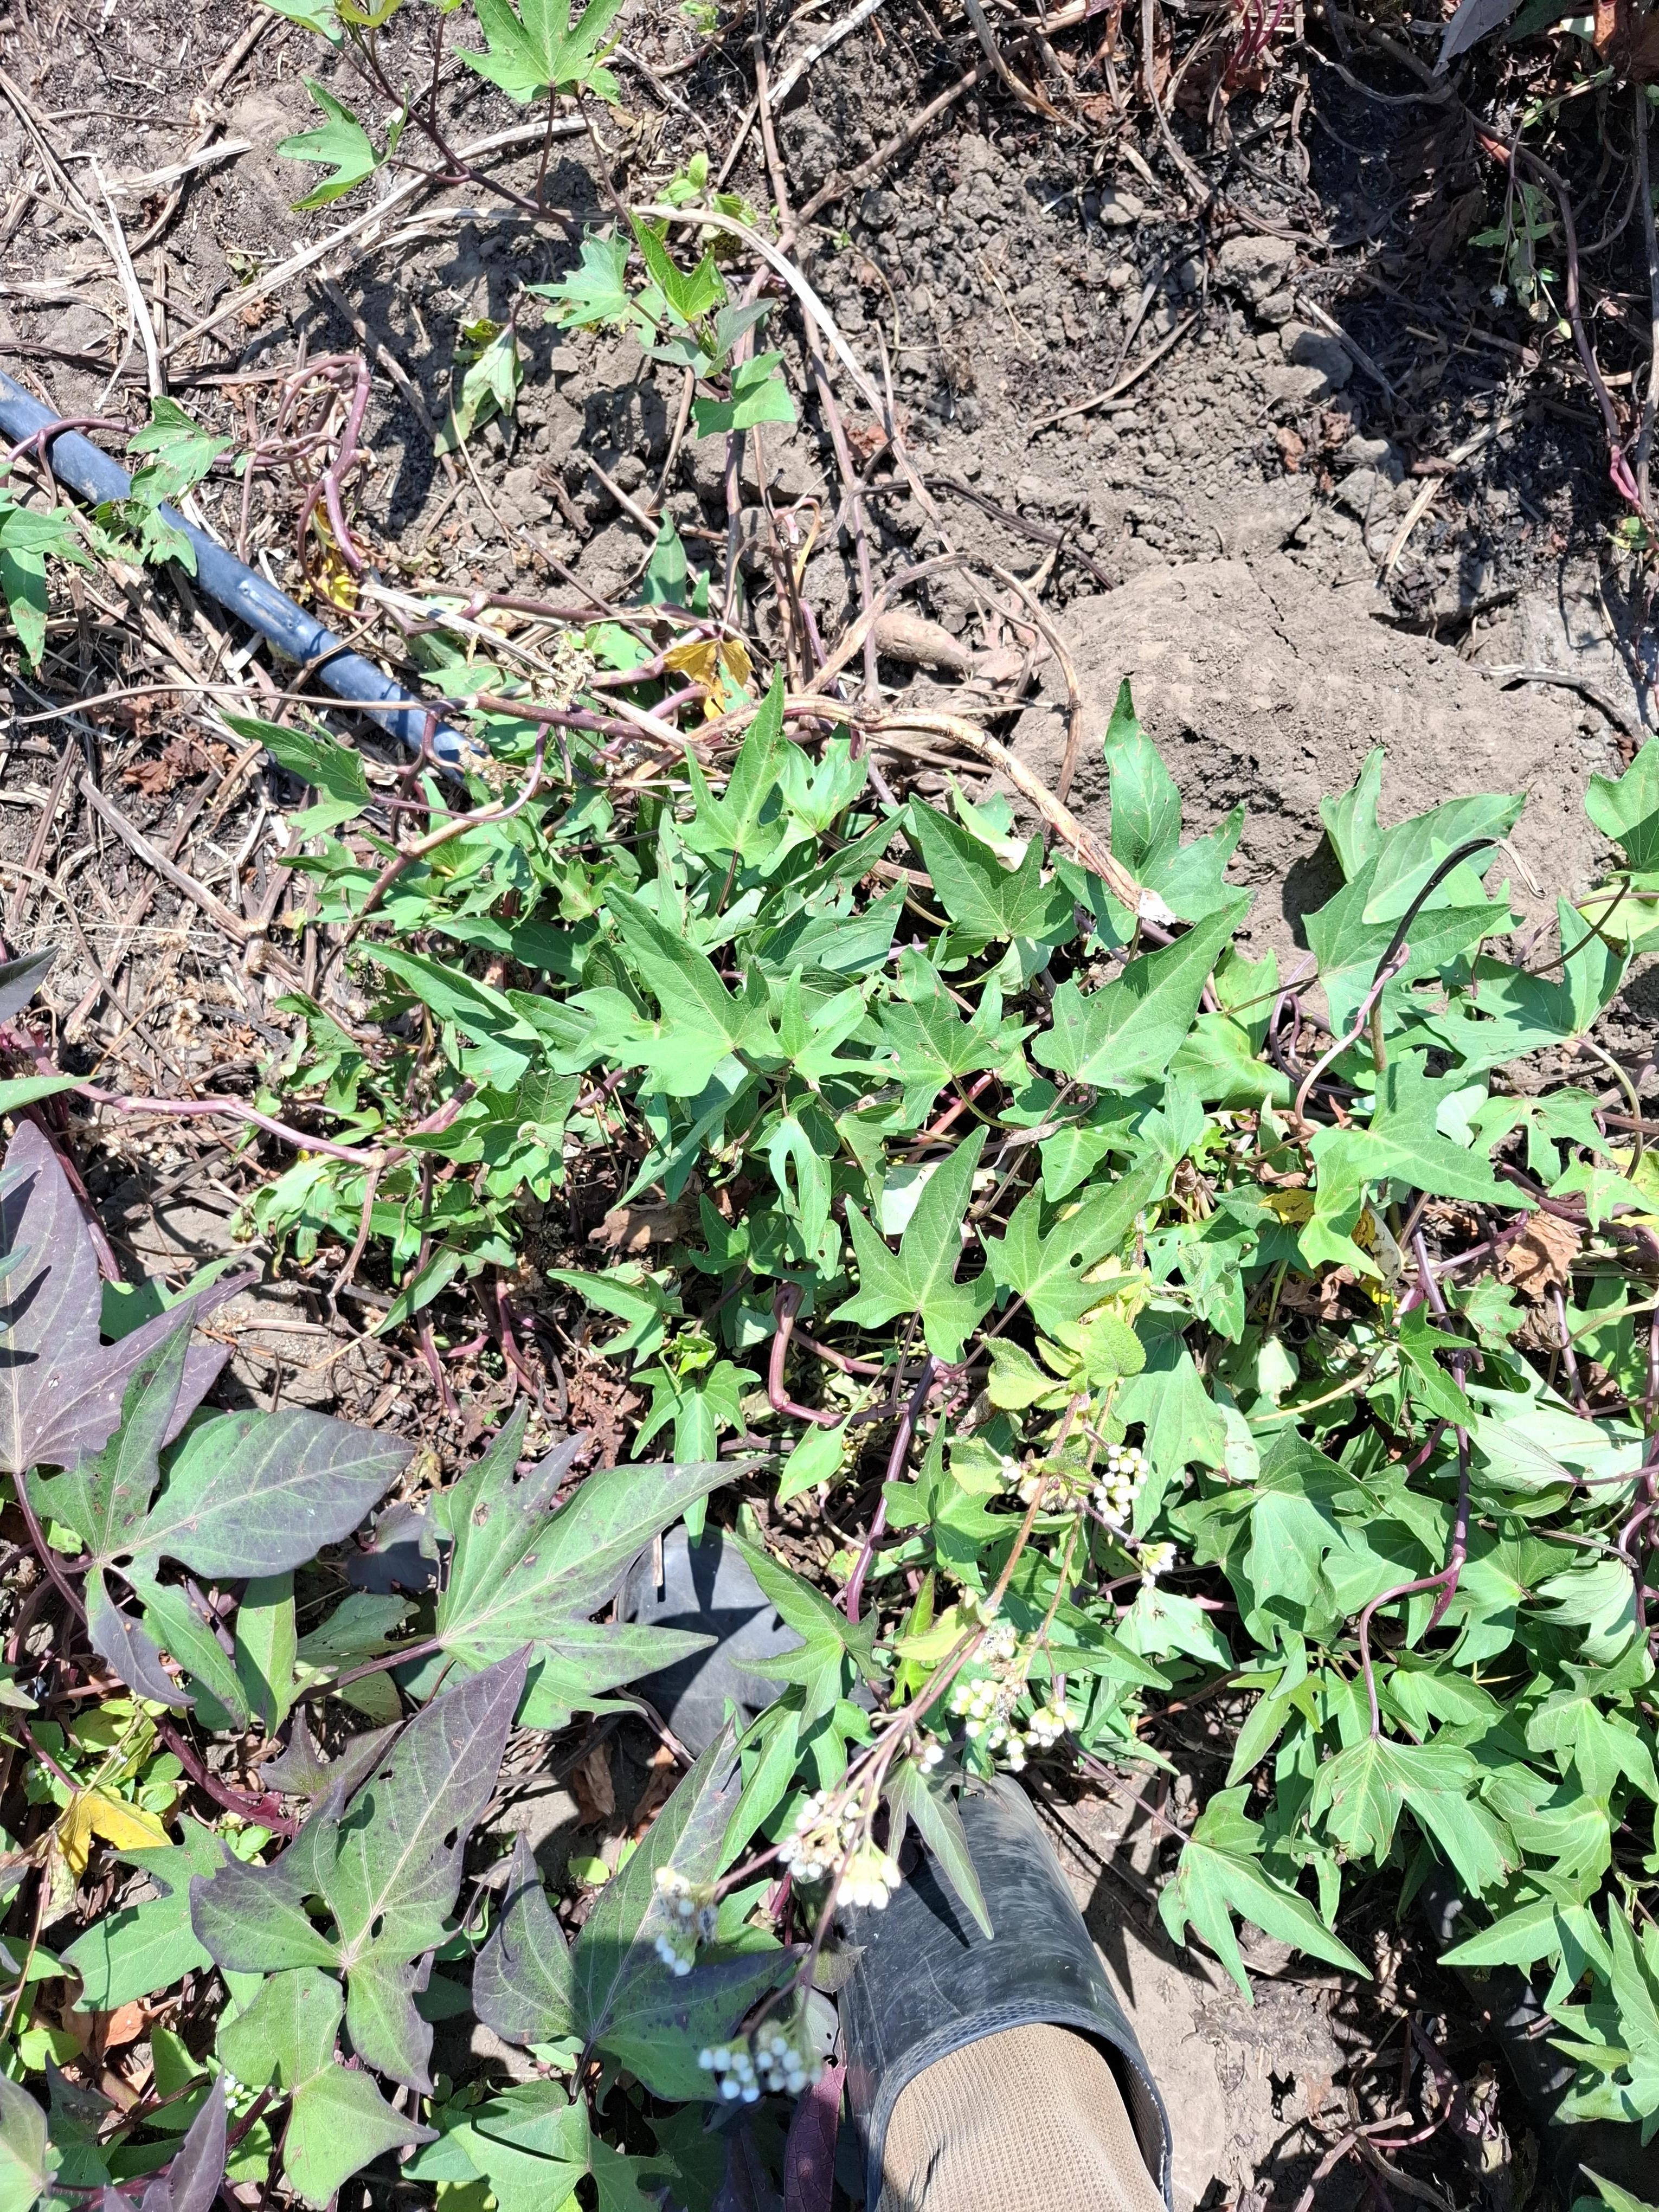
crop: sweet potato
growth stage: flowering
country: Tanzania
